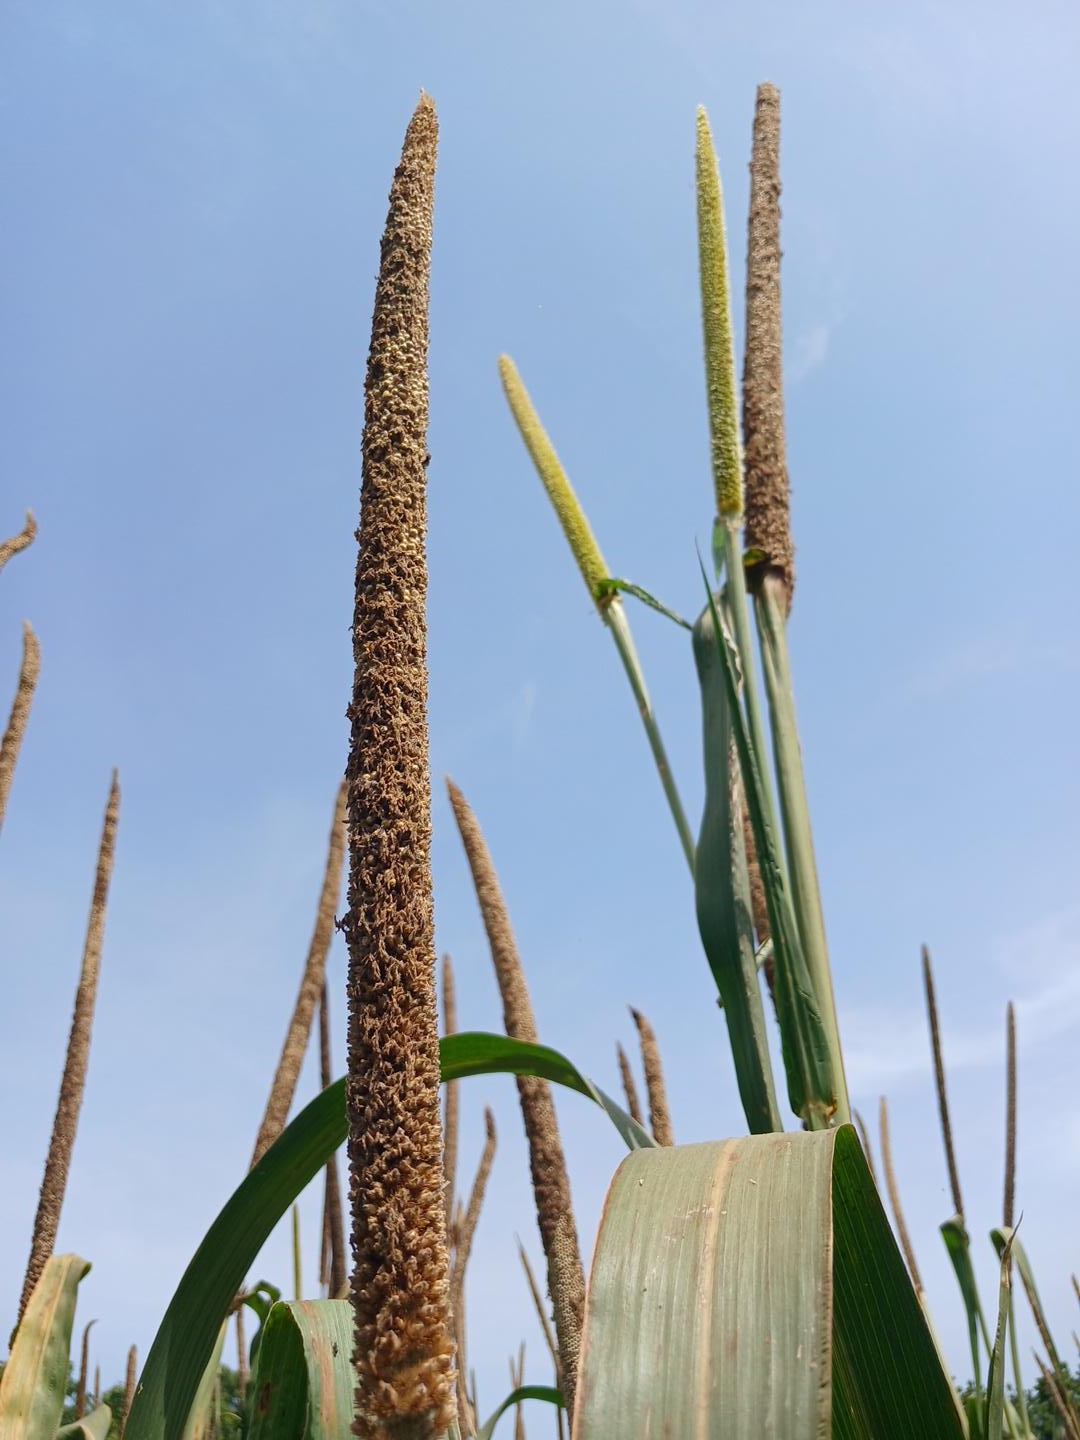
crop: pearl millet
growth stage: maturity
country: Senegal
